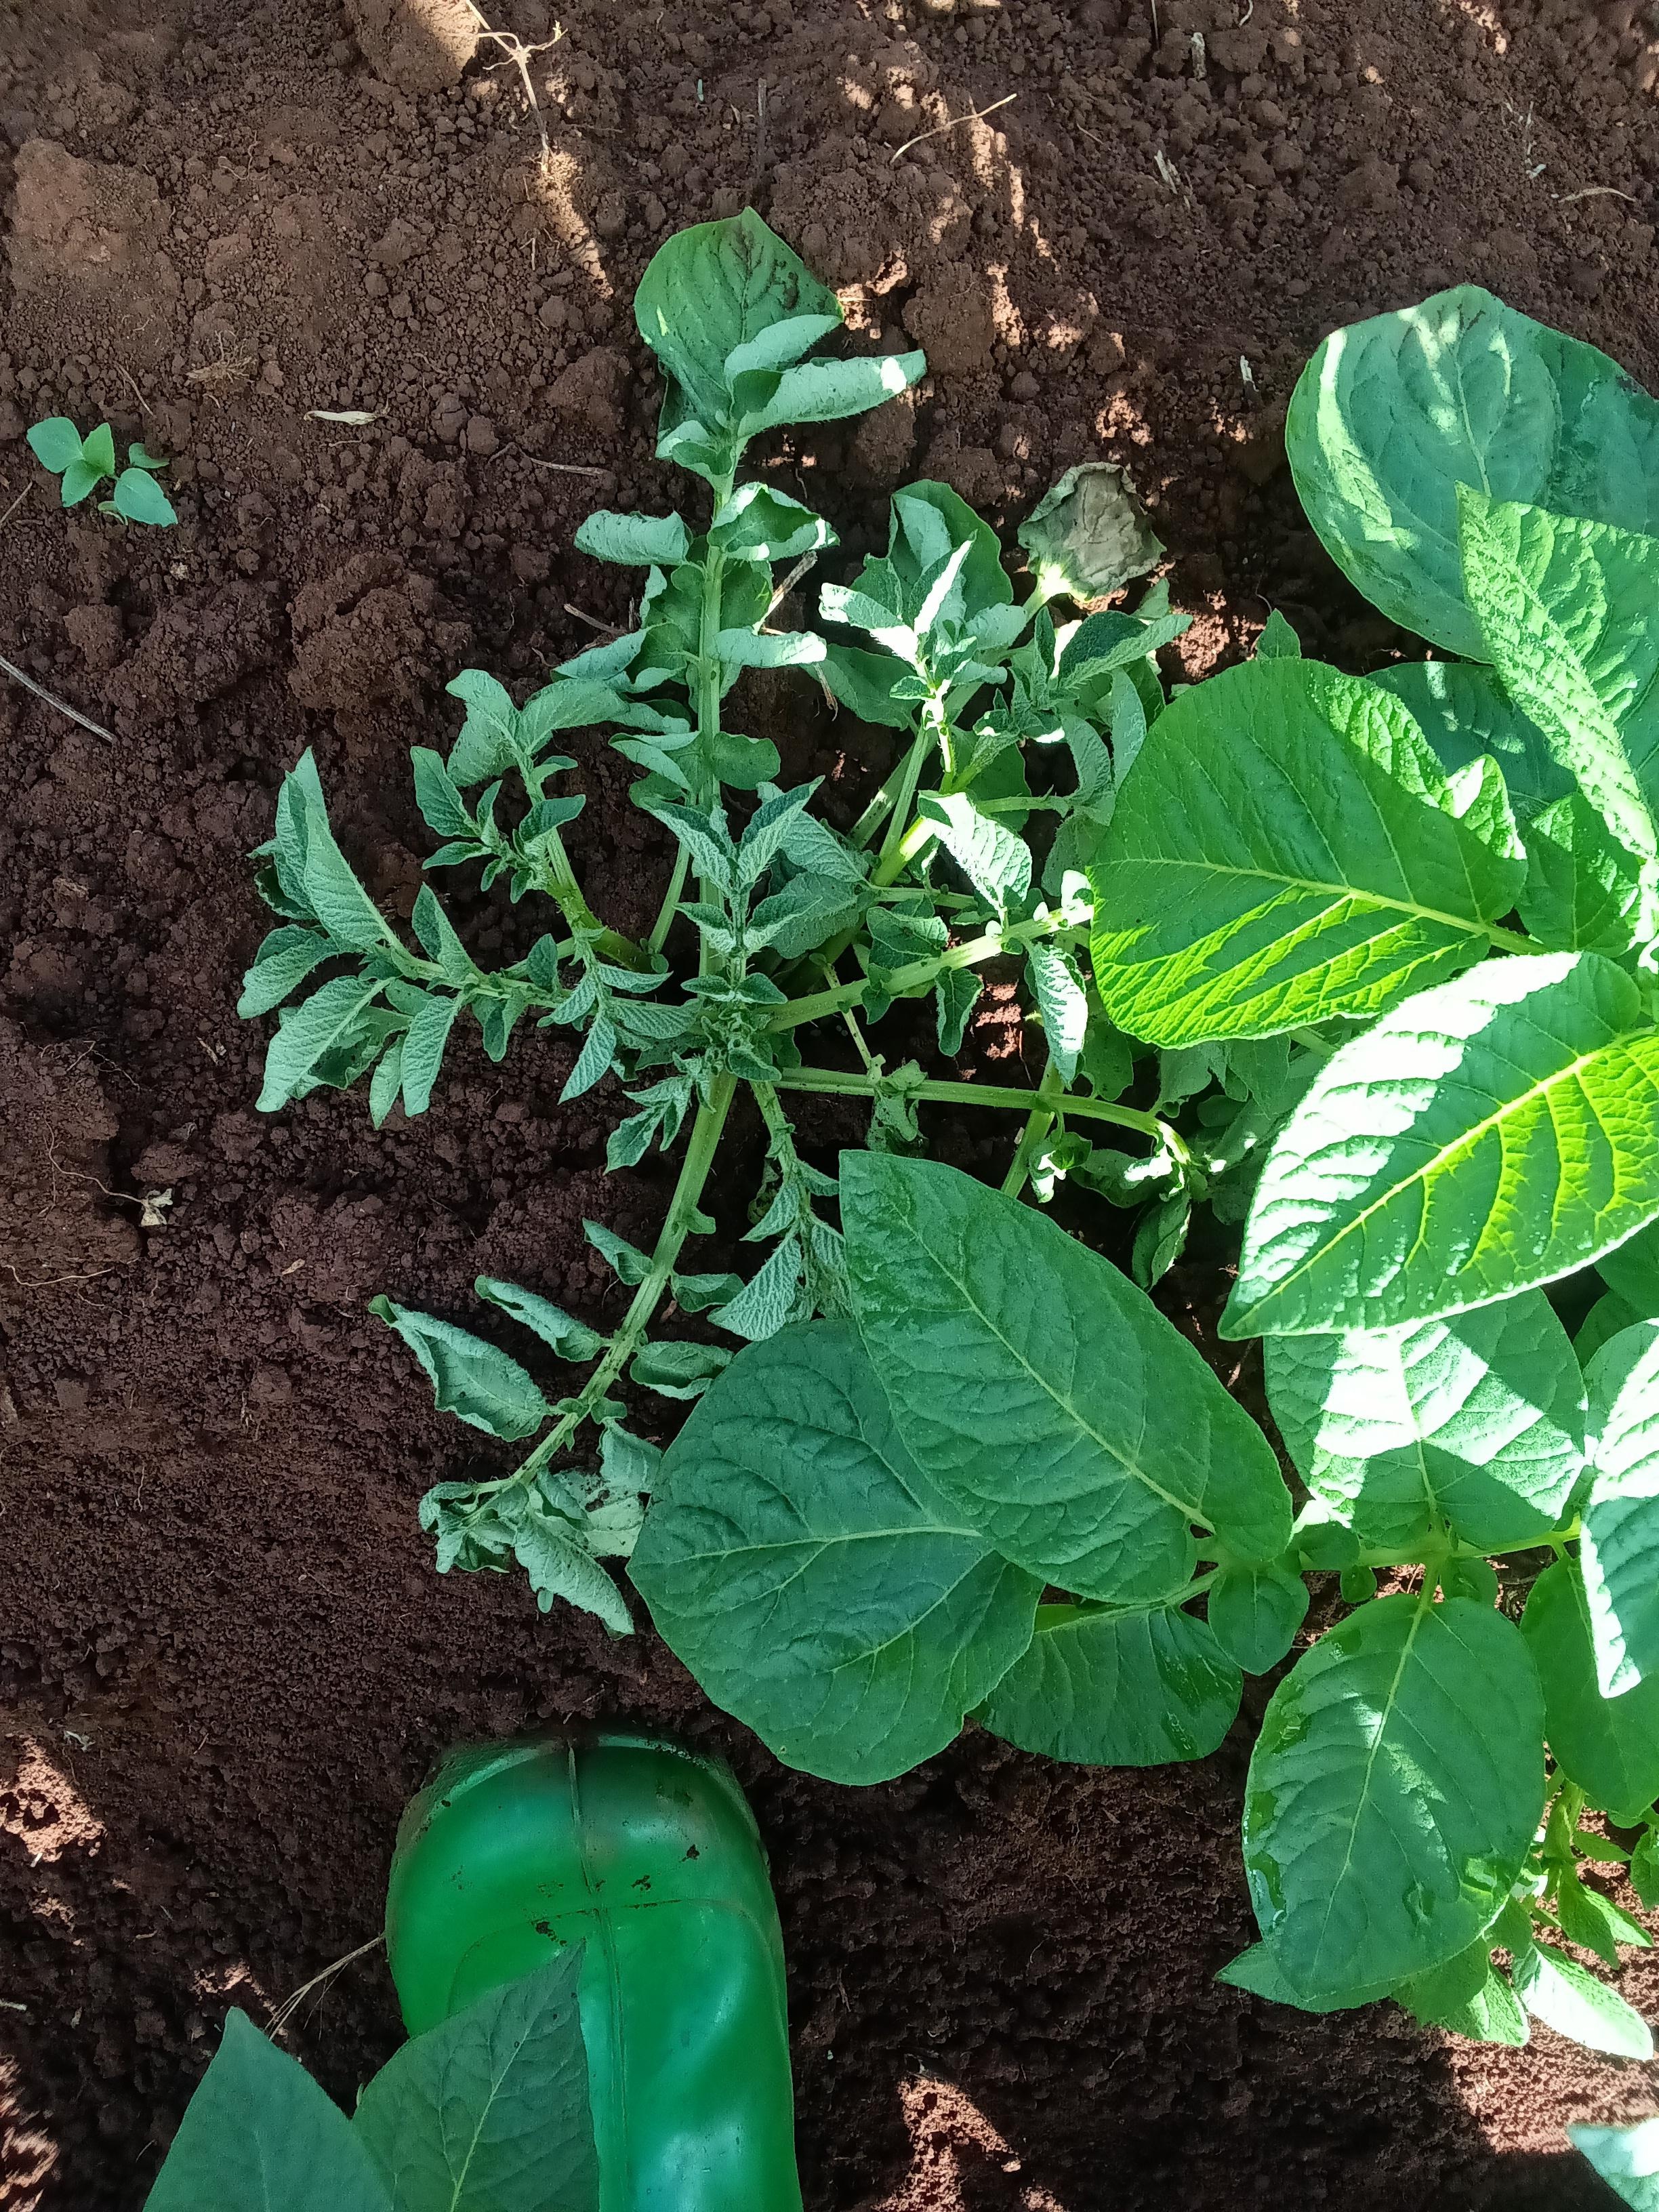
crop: potato
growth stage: vegetative
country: Kenya
